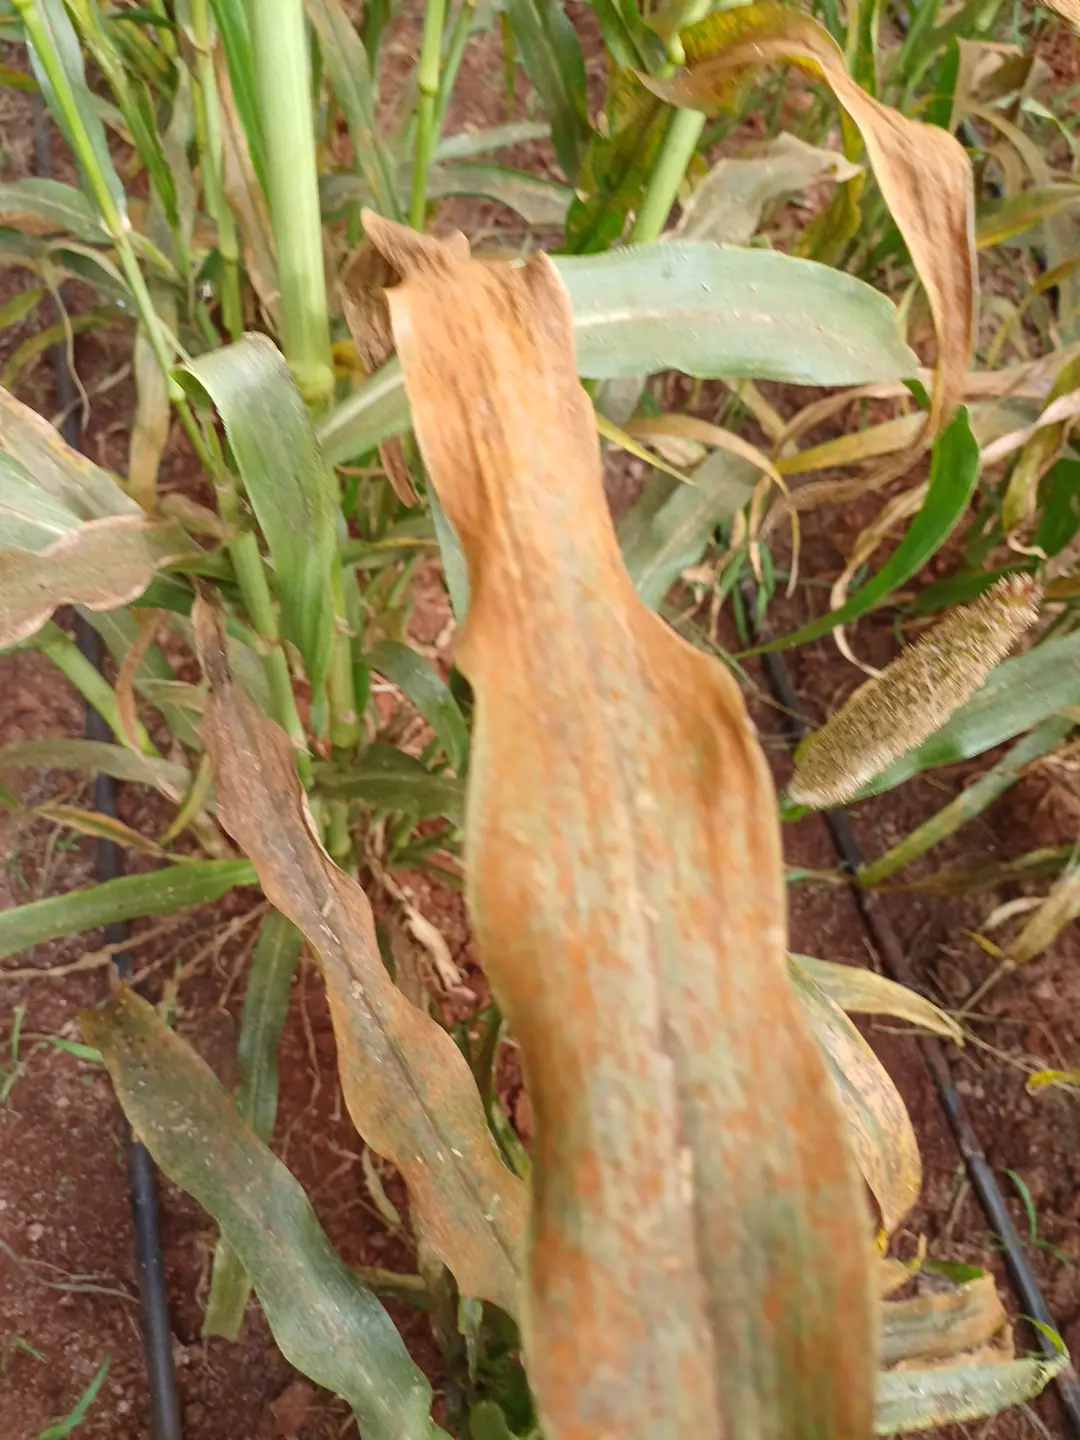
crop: pearl millet
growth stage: filling grain
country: Kenya
